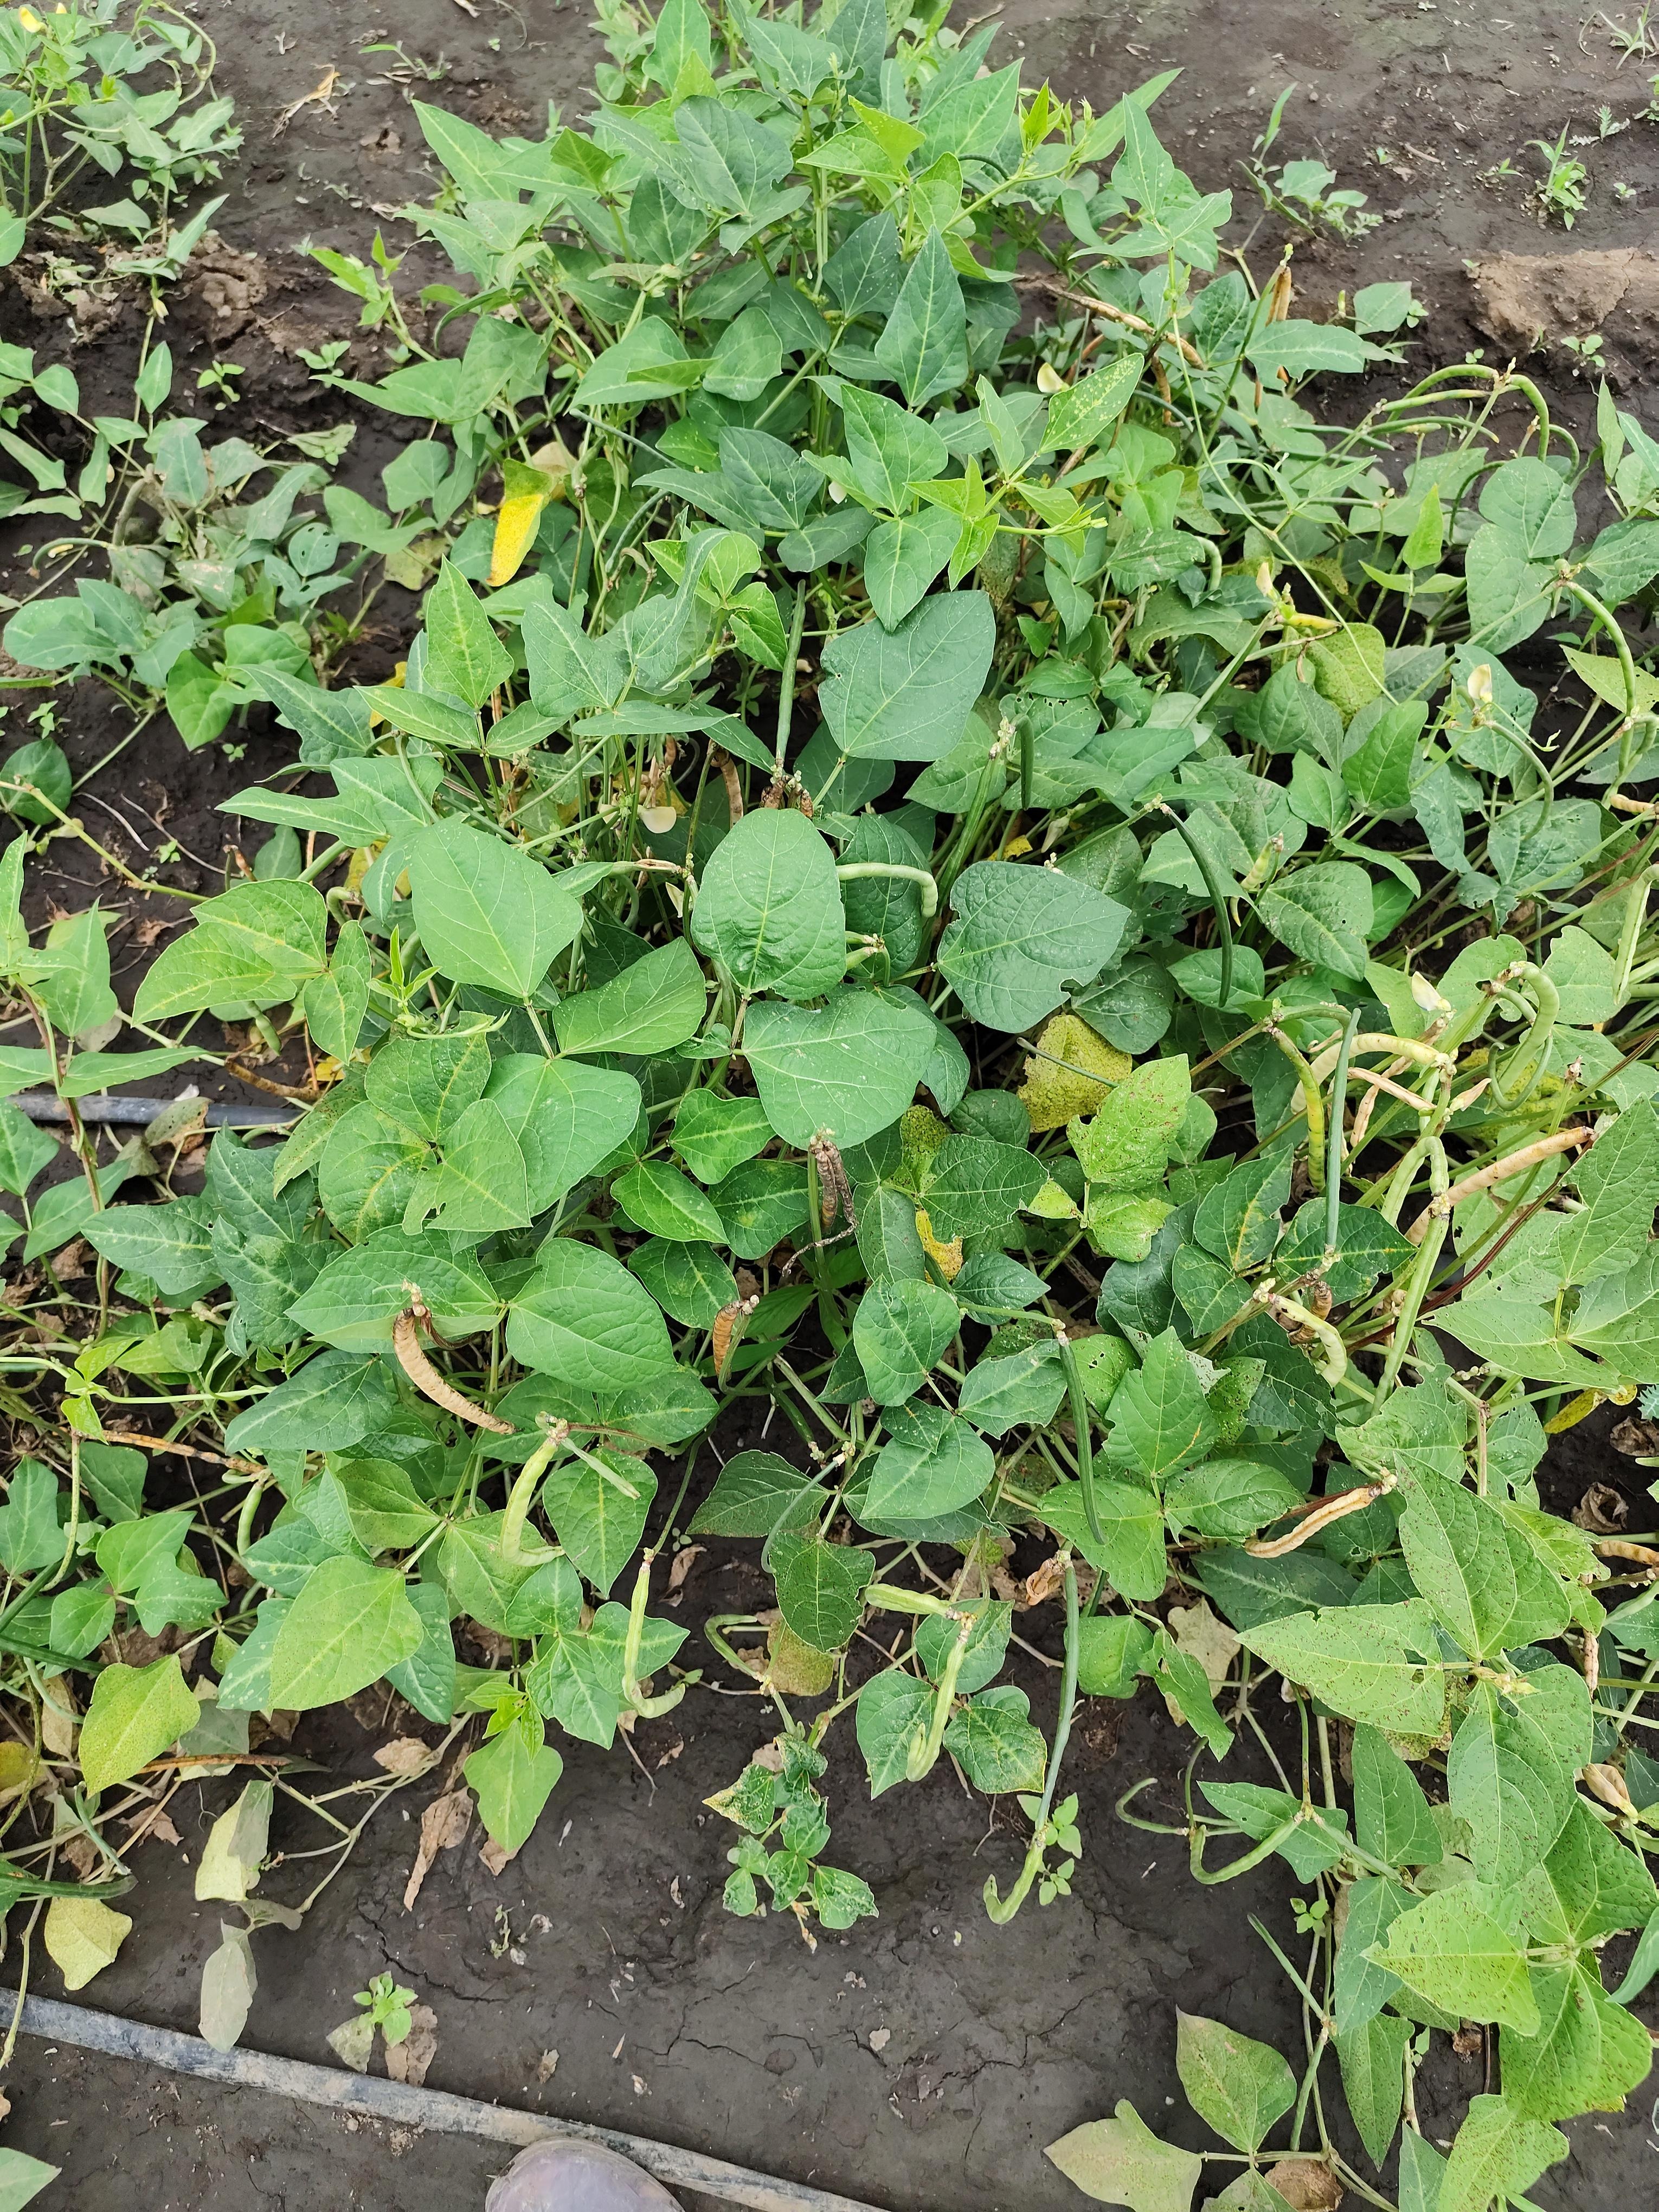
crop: cowpea
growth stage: development pod
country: Tanzania
